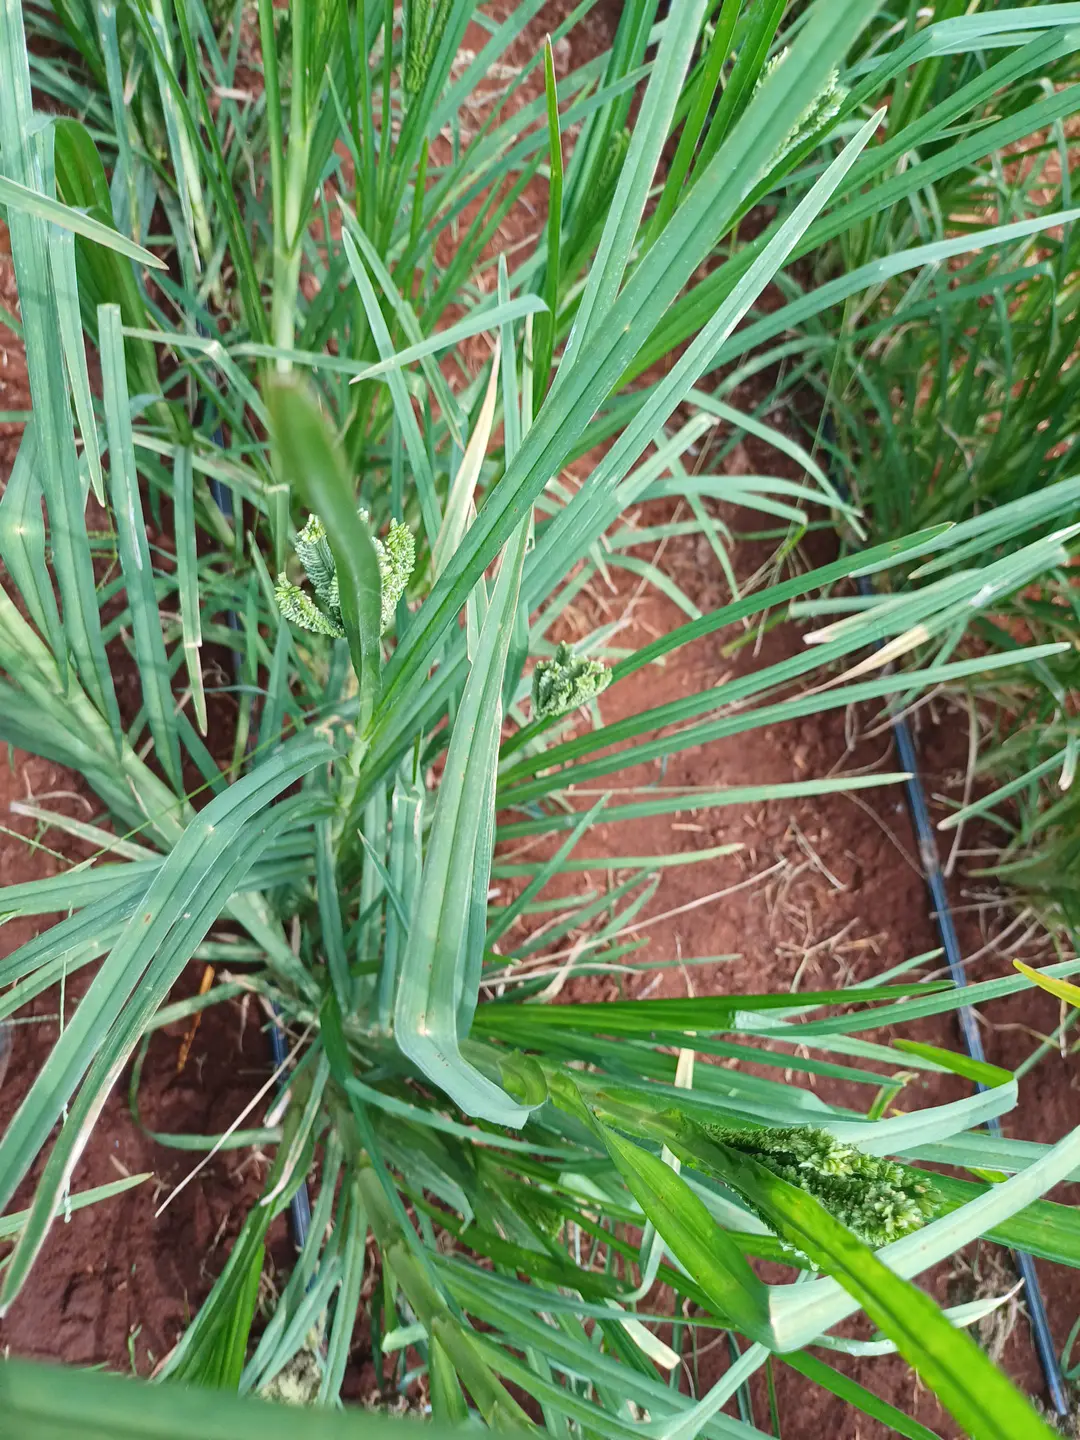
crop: finger millet
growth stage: vegetative
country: Kenya
